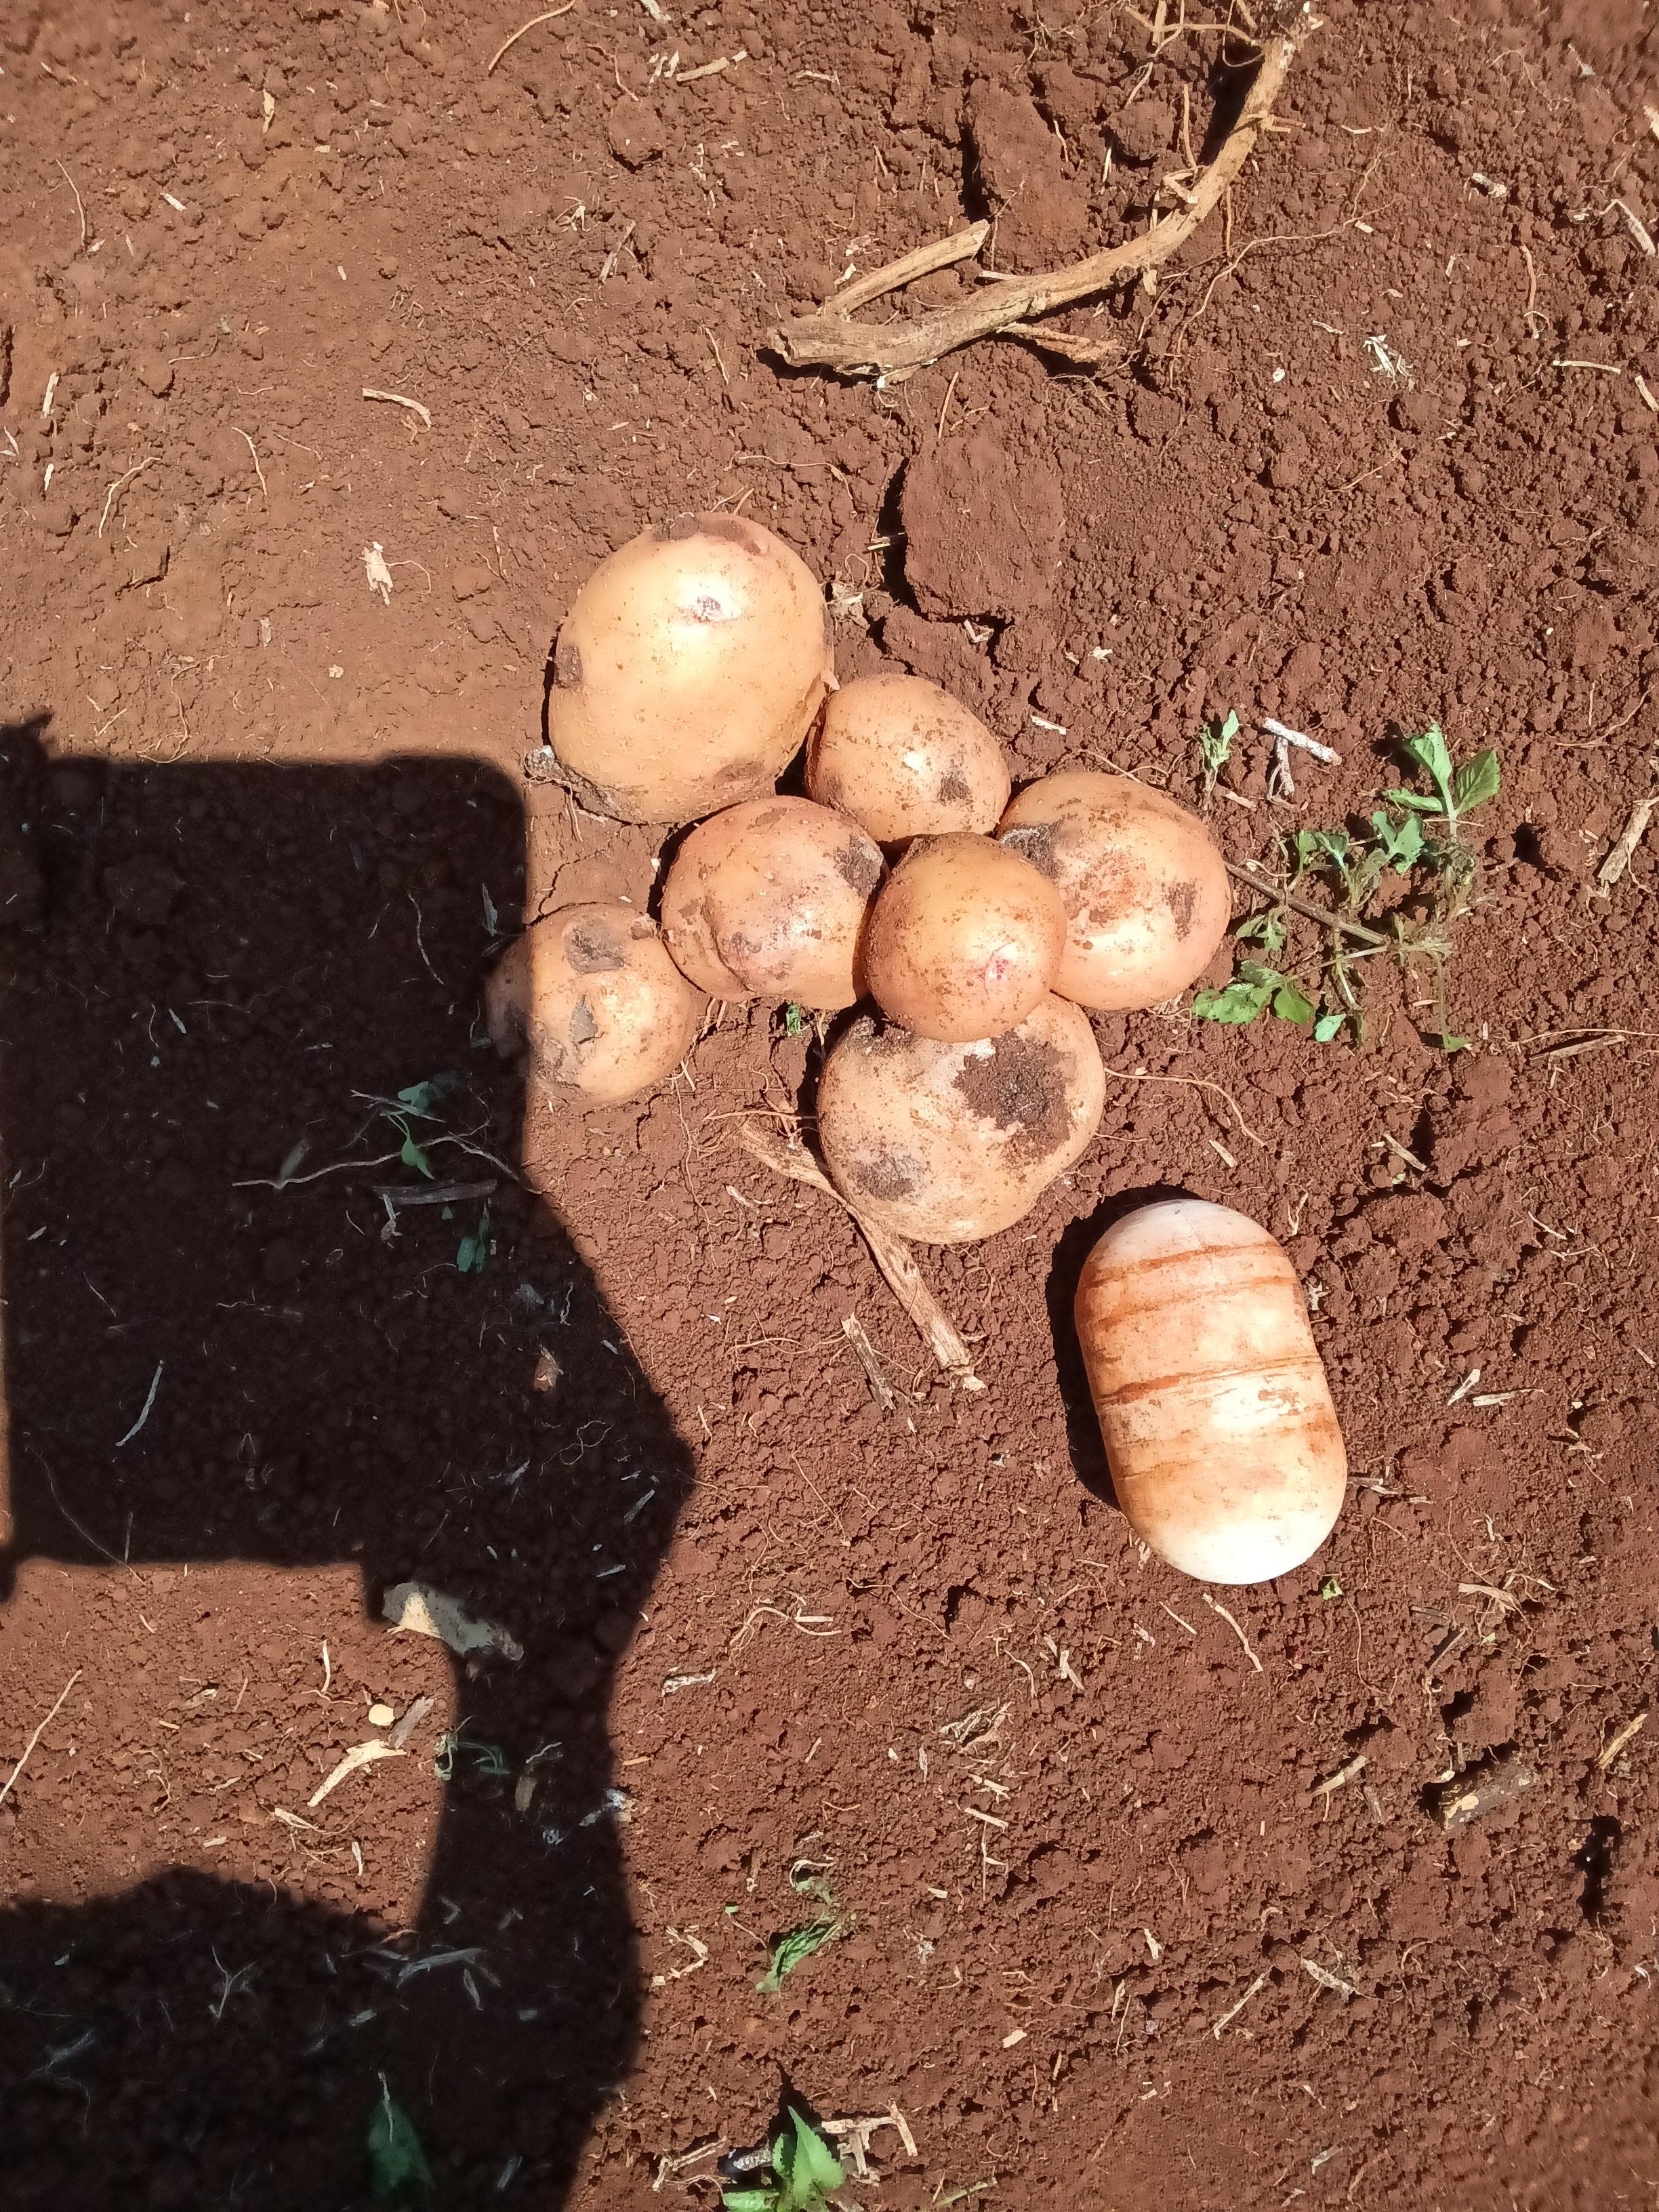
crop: potato
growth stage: harvest
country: Kenya
